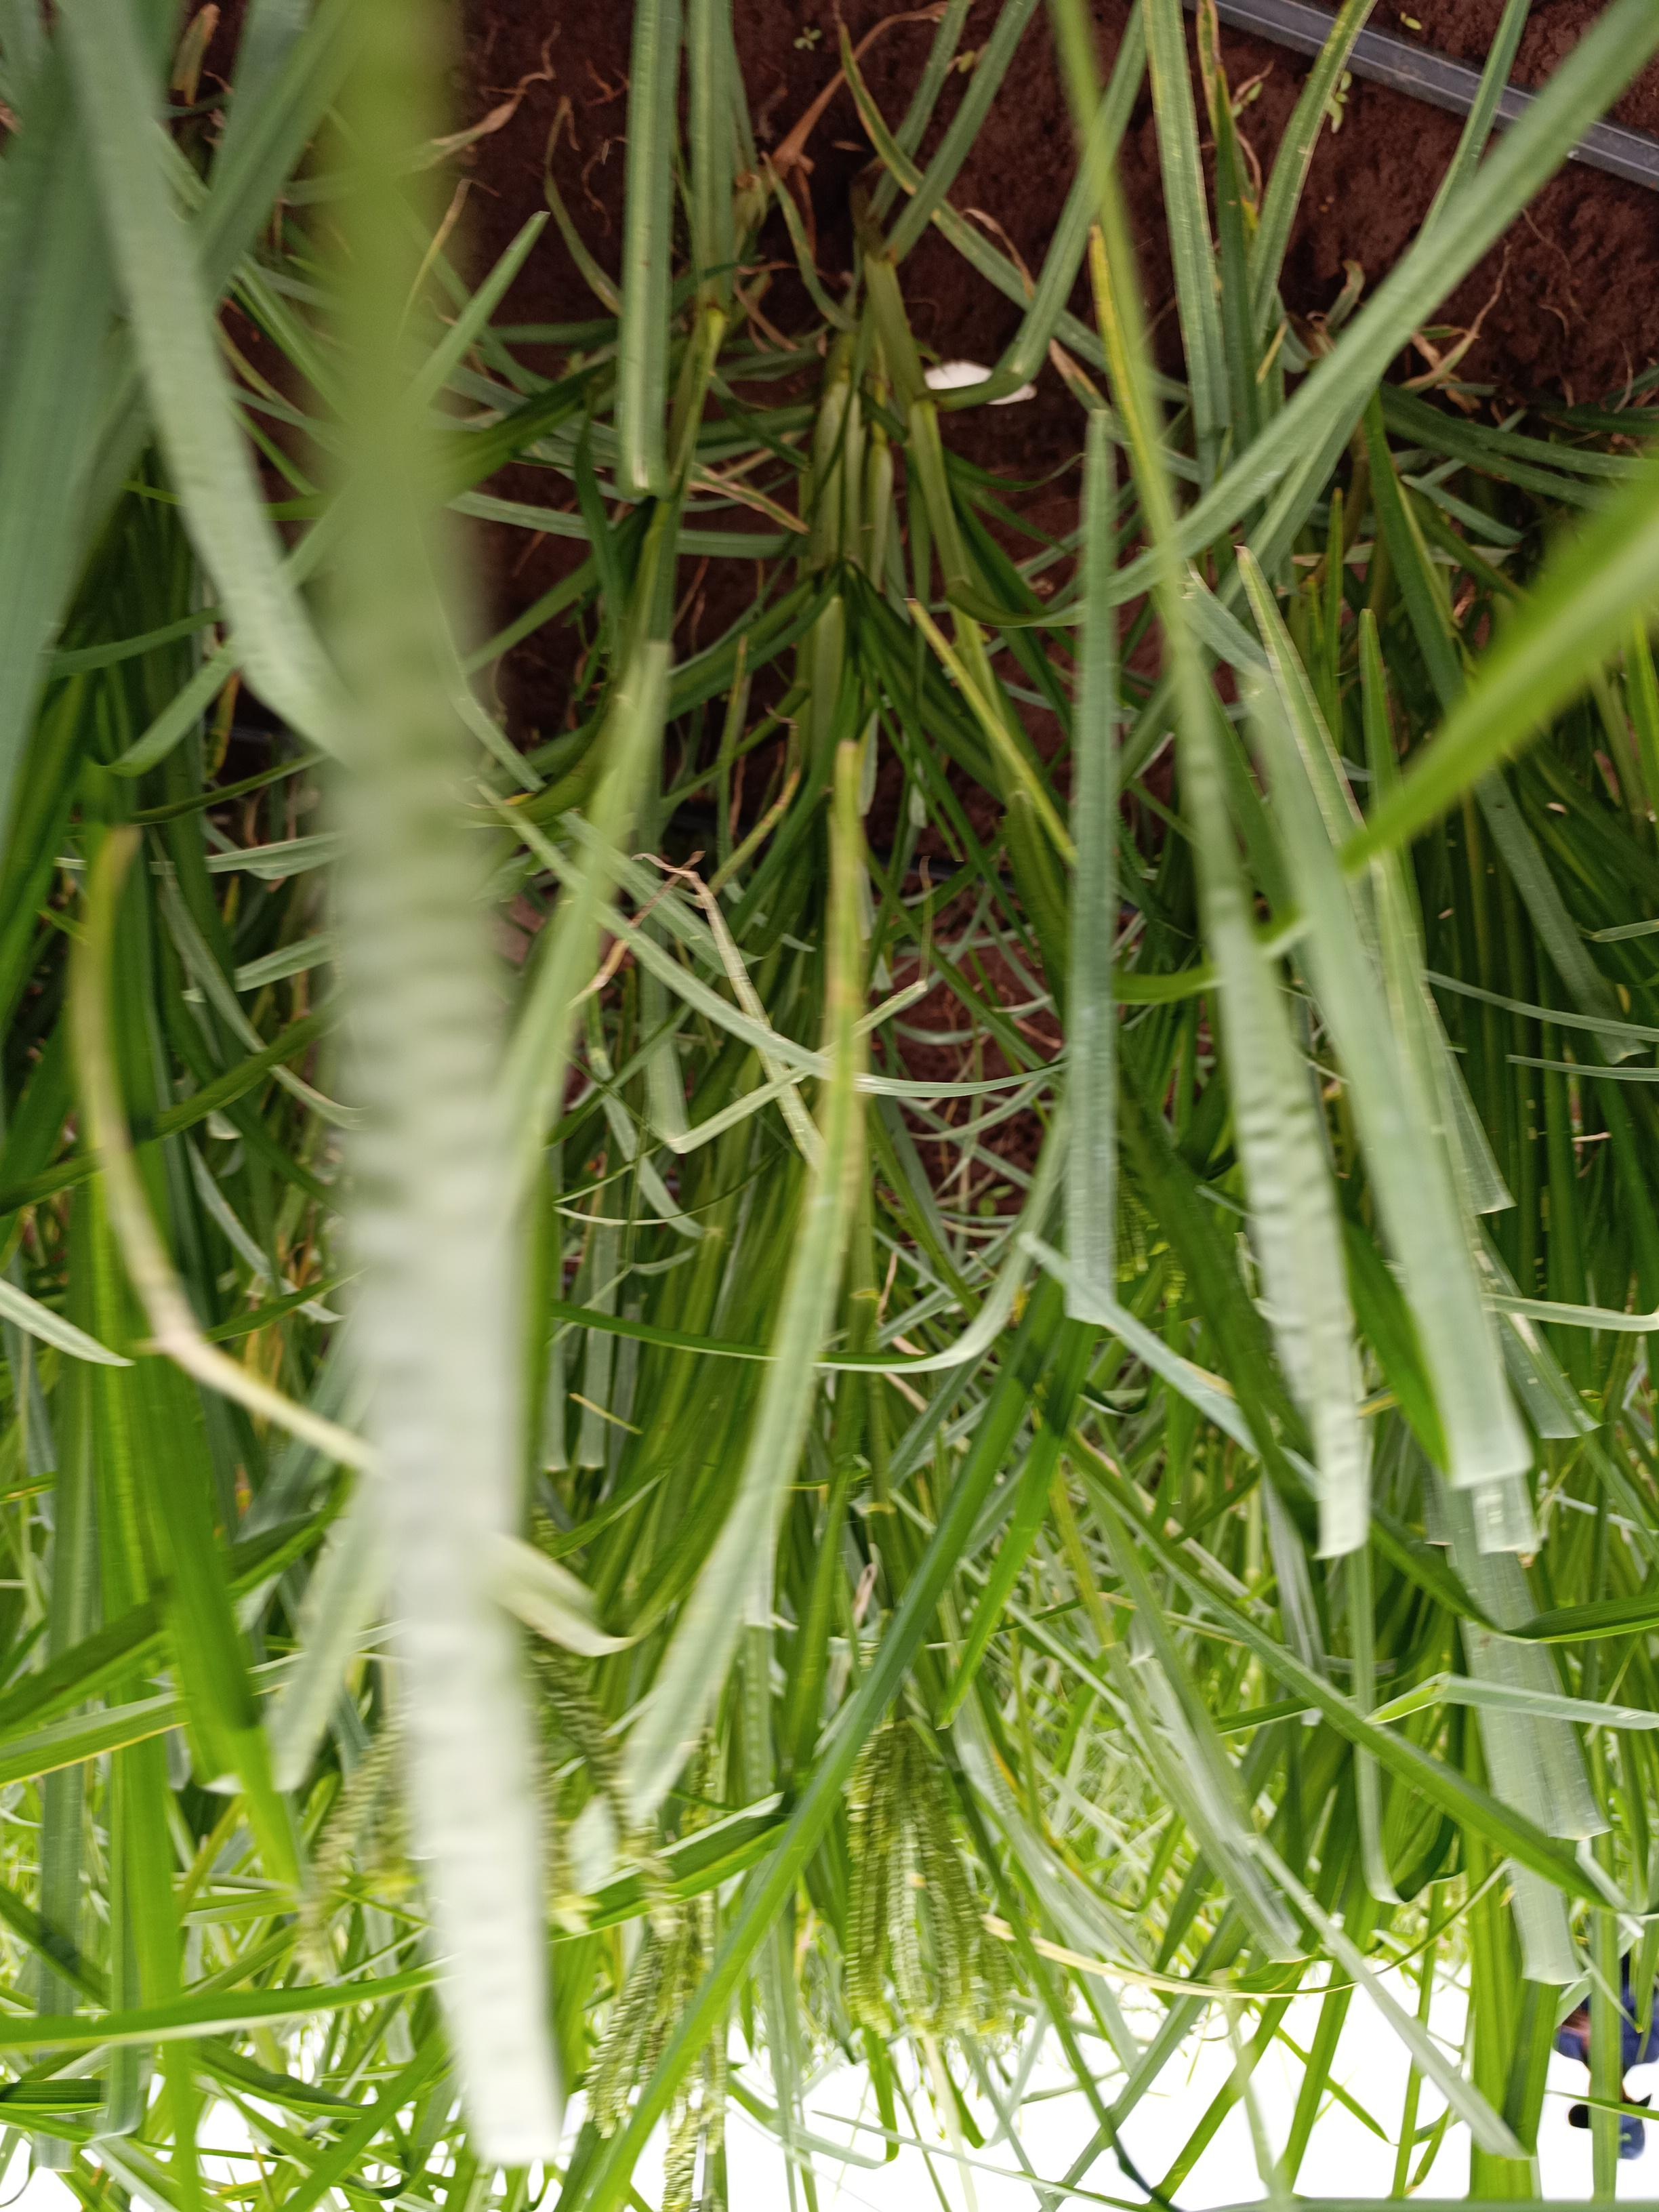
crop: finger millet
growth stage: heading tuber
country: Kenya
